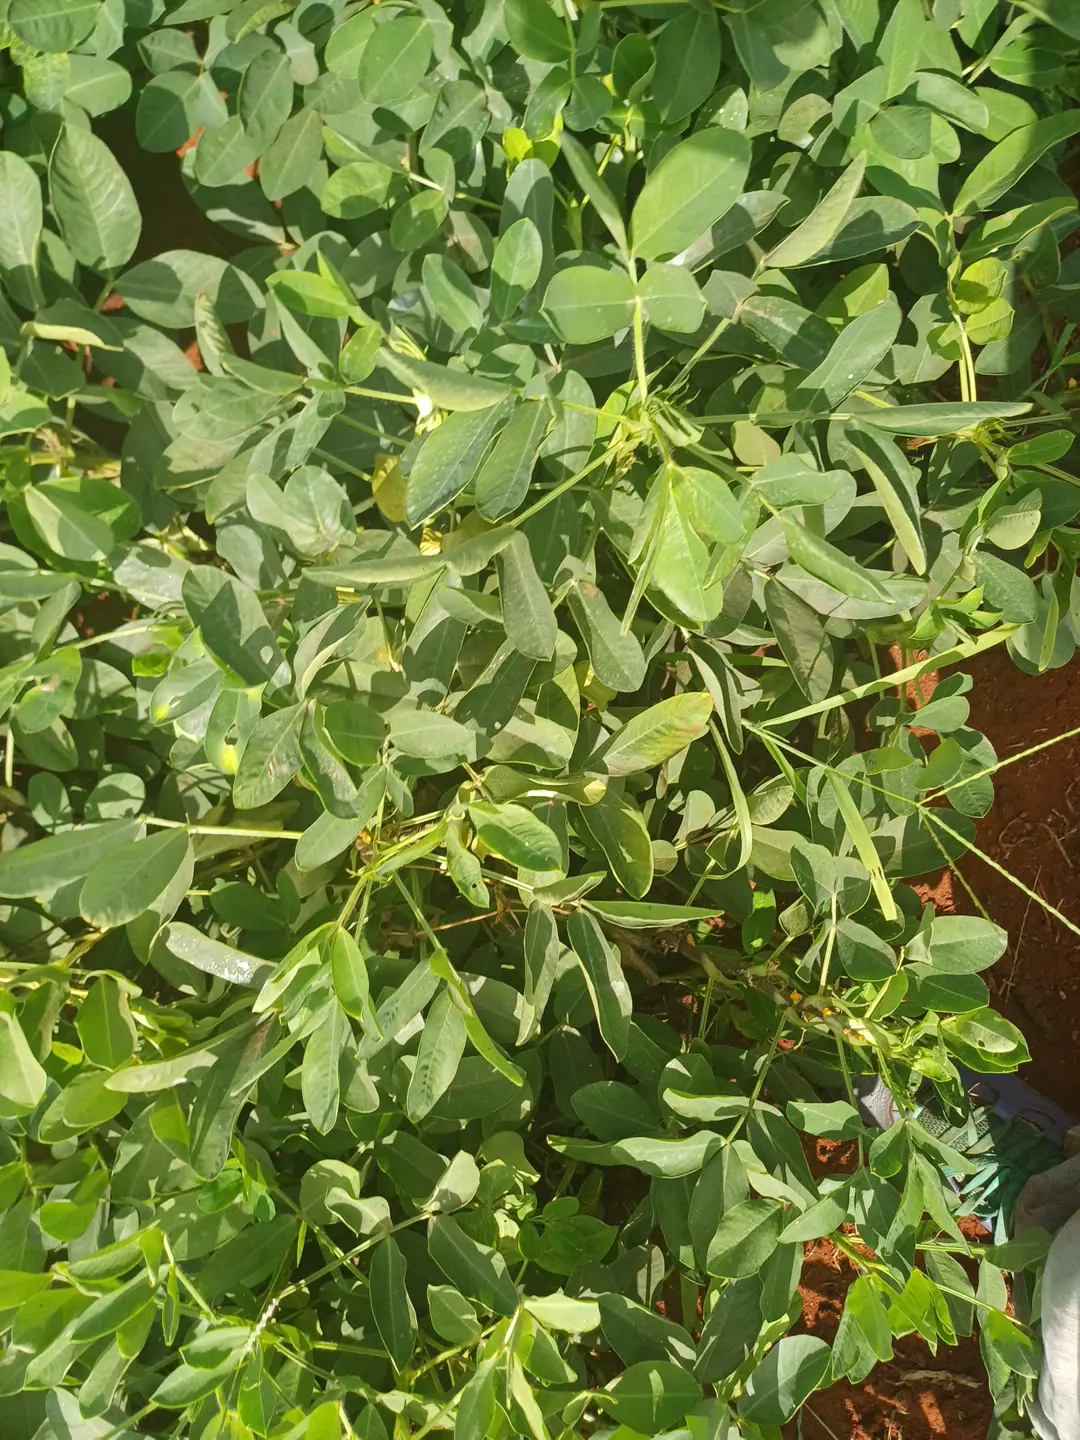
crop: groundnut
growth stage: pegging
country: Kenya
